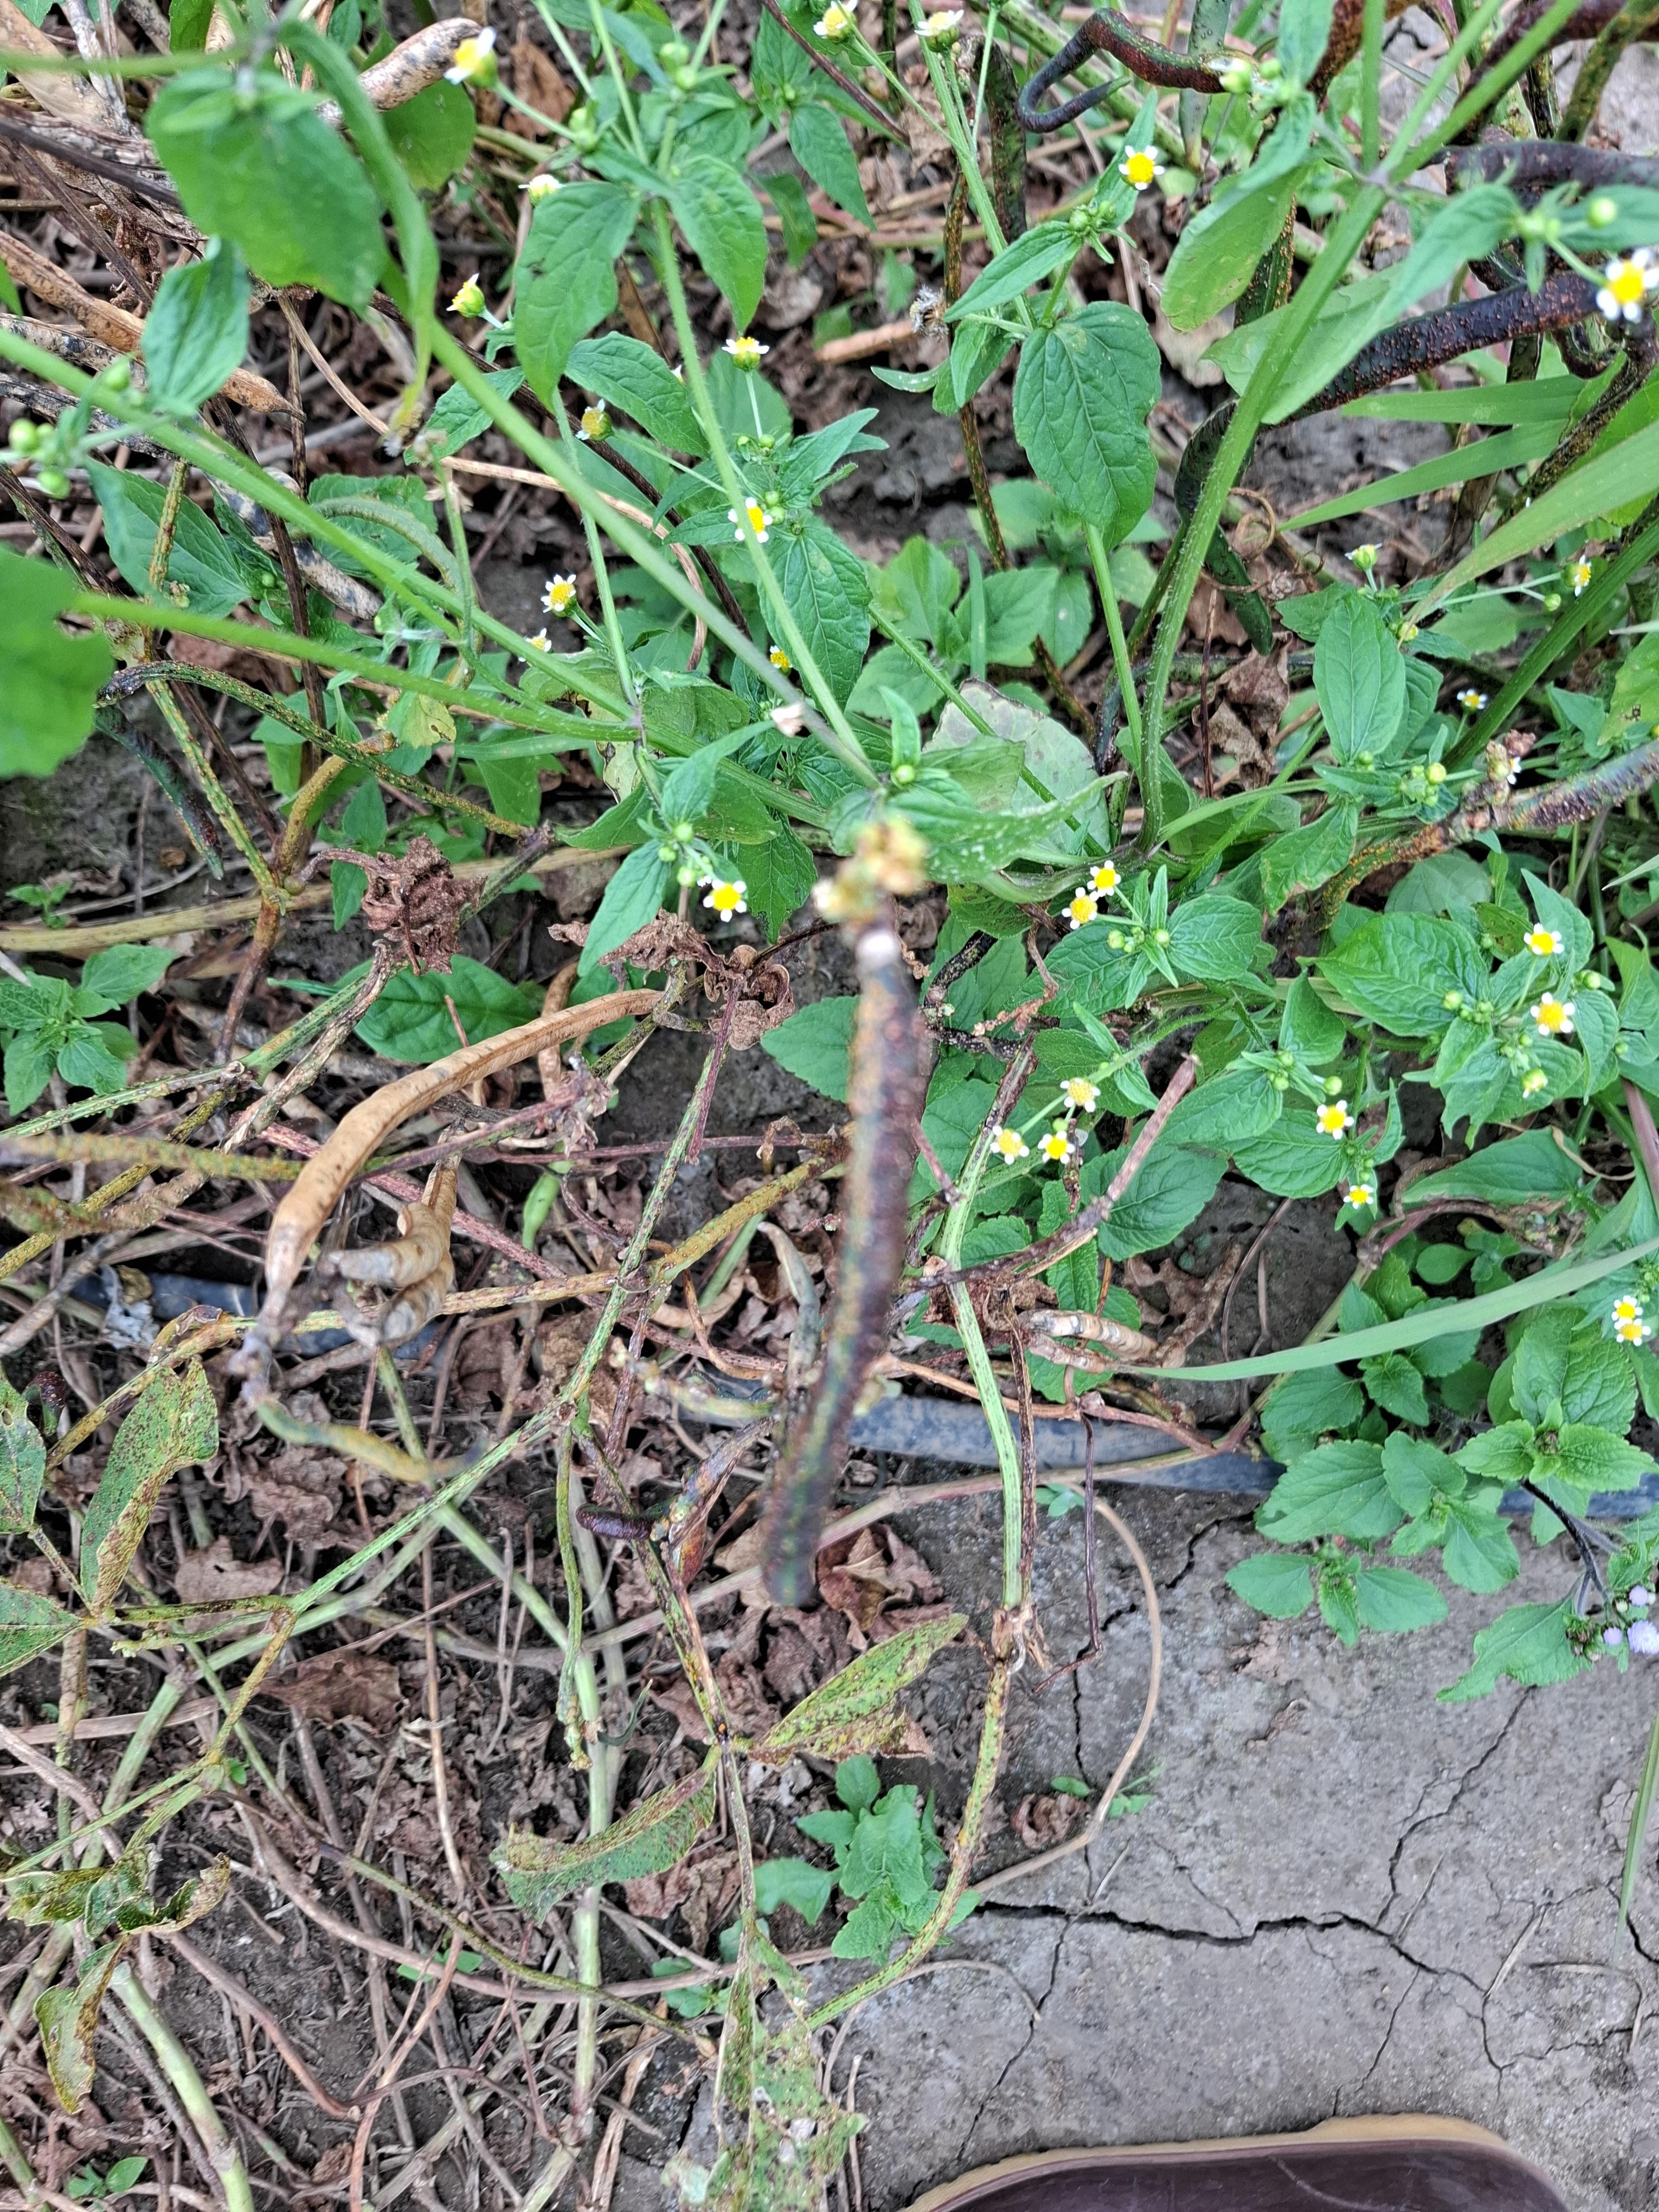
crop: cowpea
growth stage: development pod
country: Tanzania
